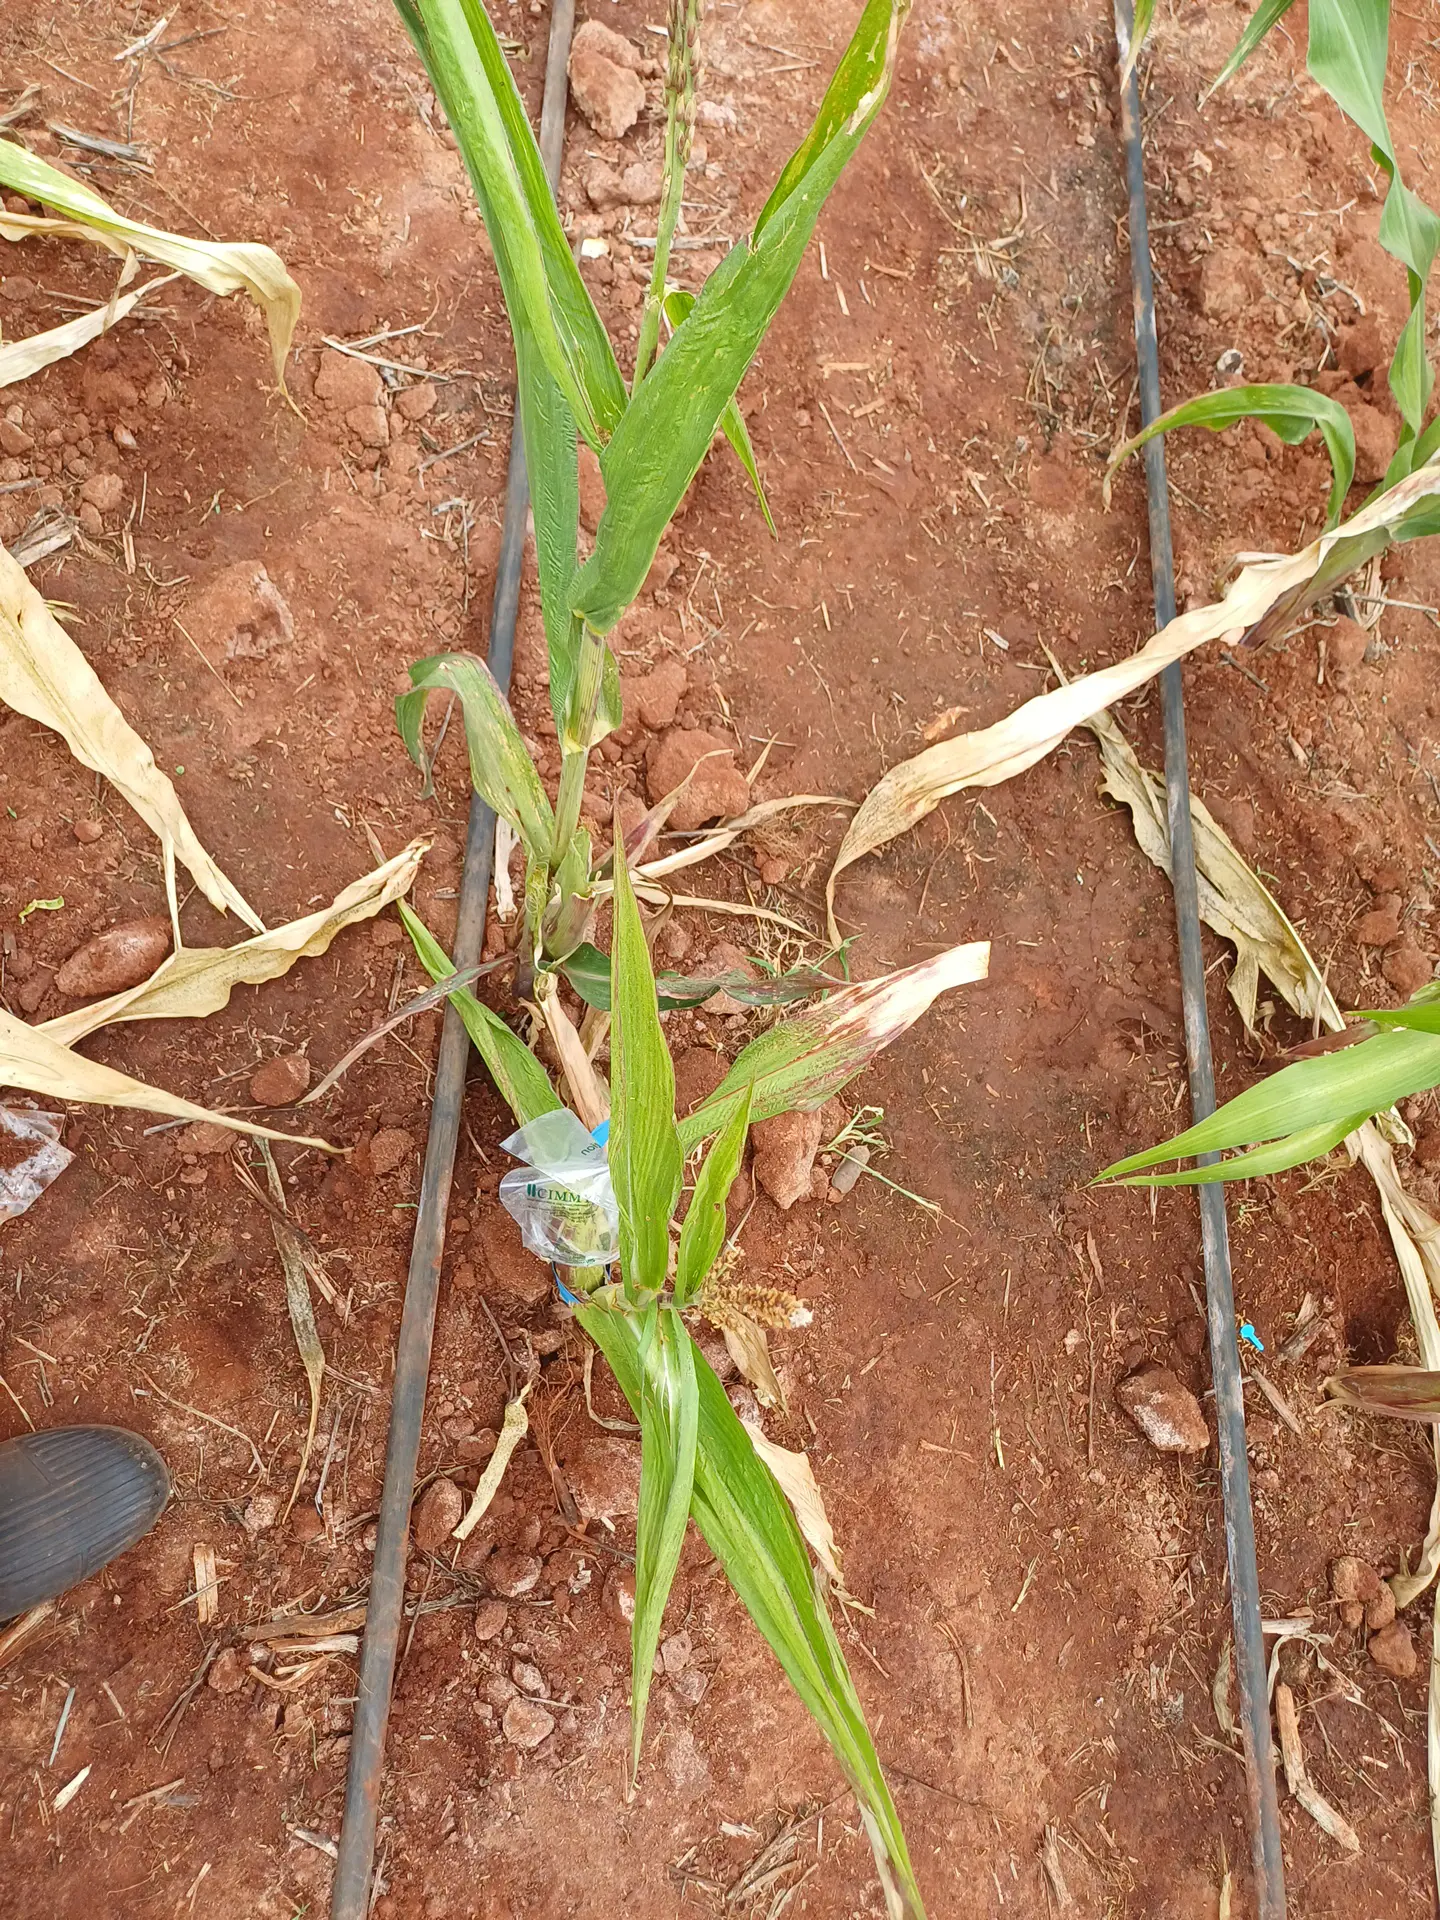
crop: maize
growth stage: flowering
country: Kenya
